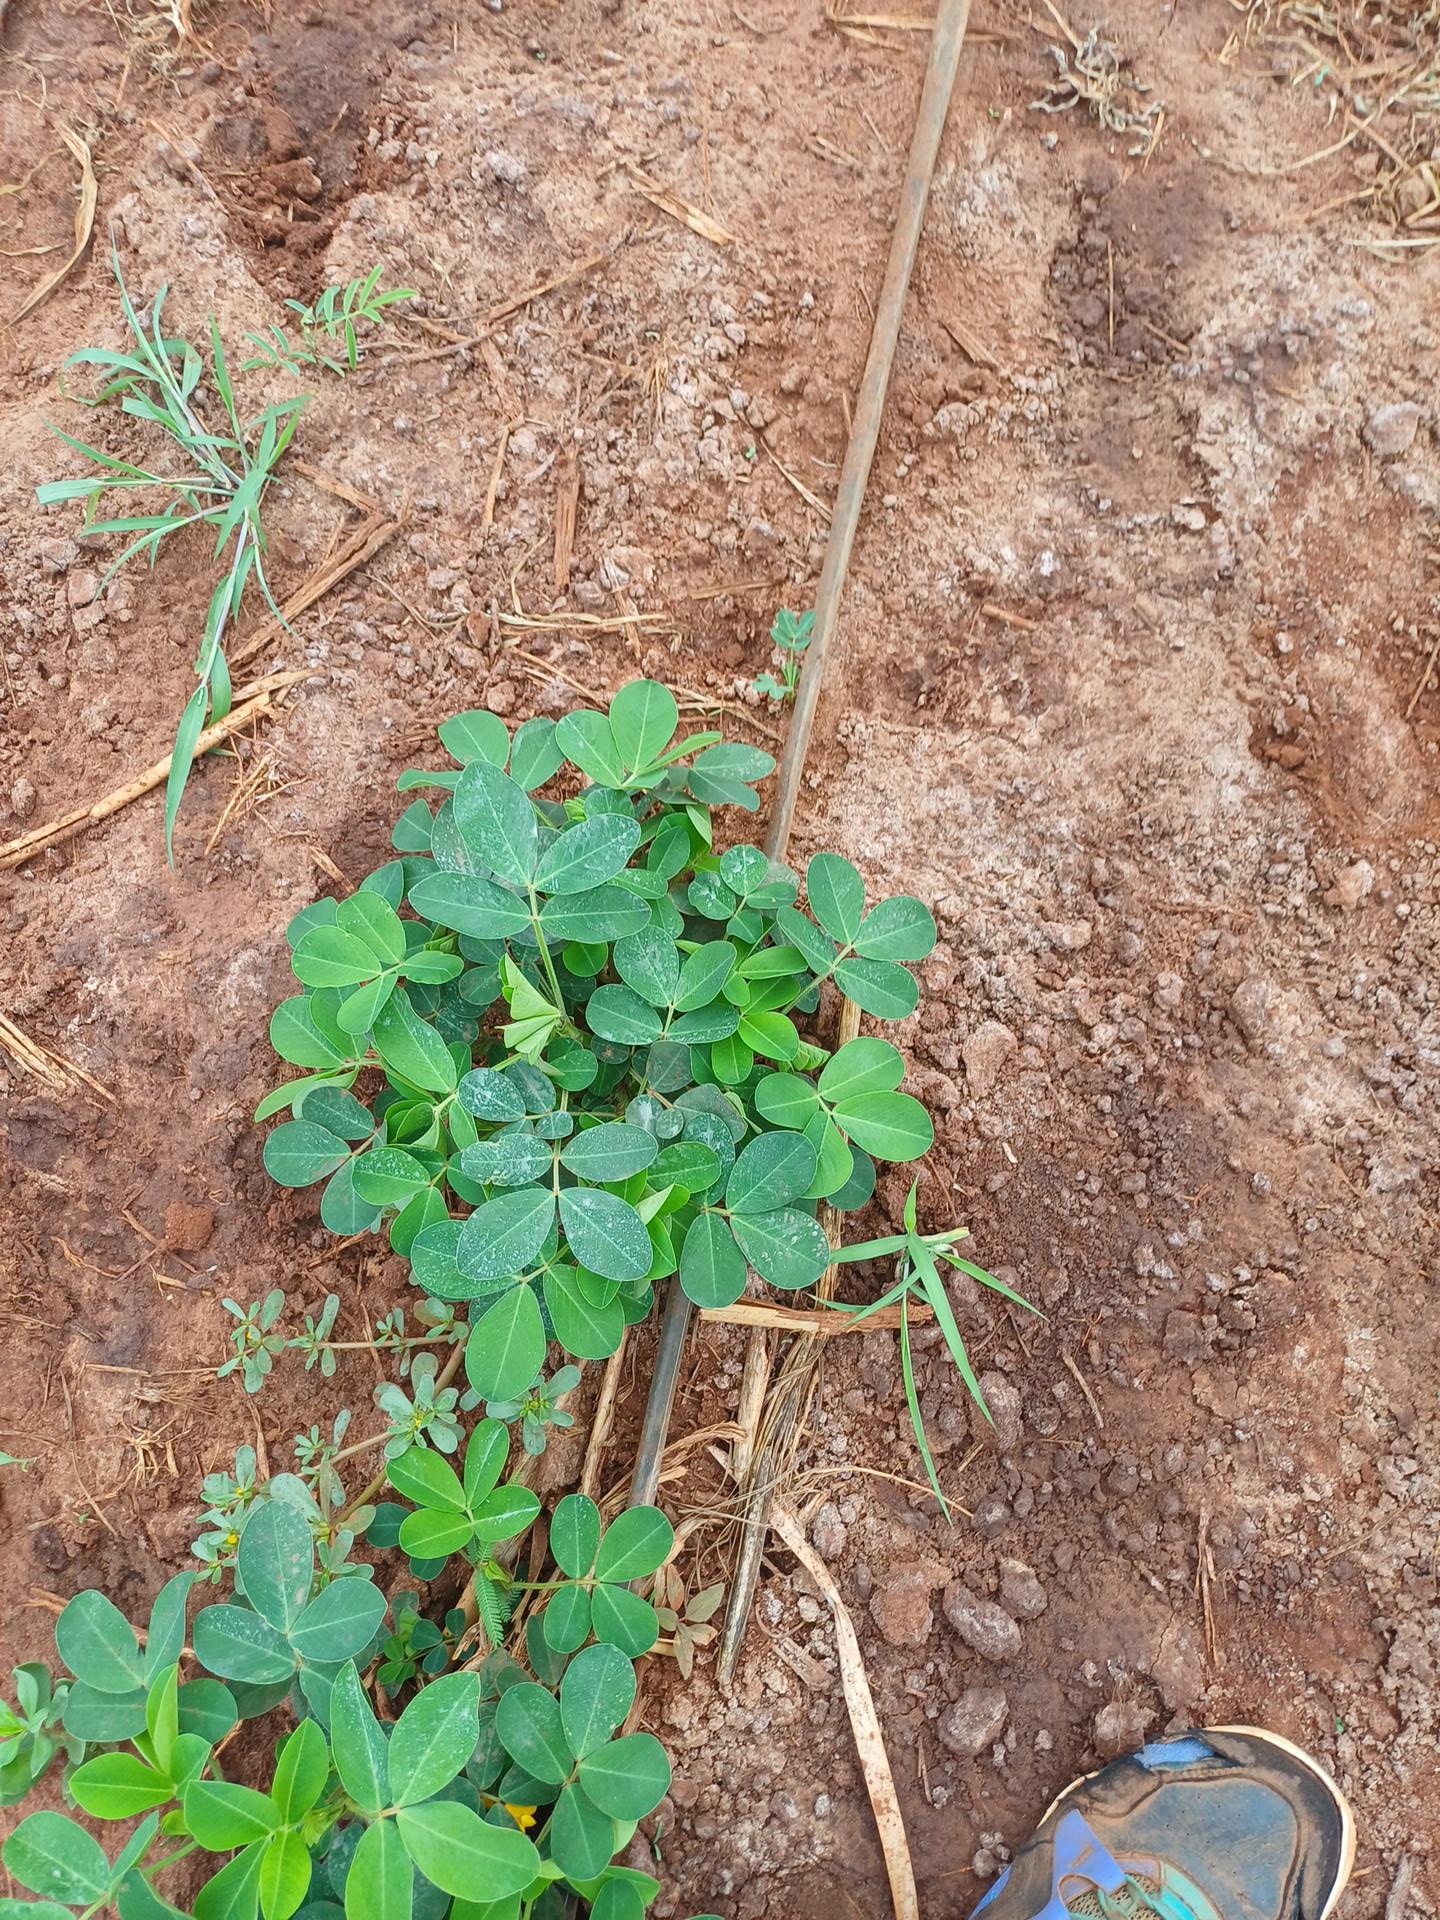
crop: groundnut
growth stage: vegetative
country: Kenya
